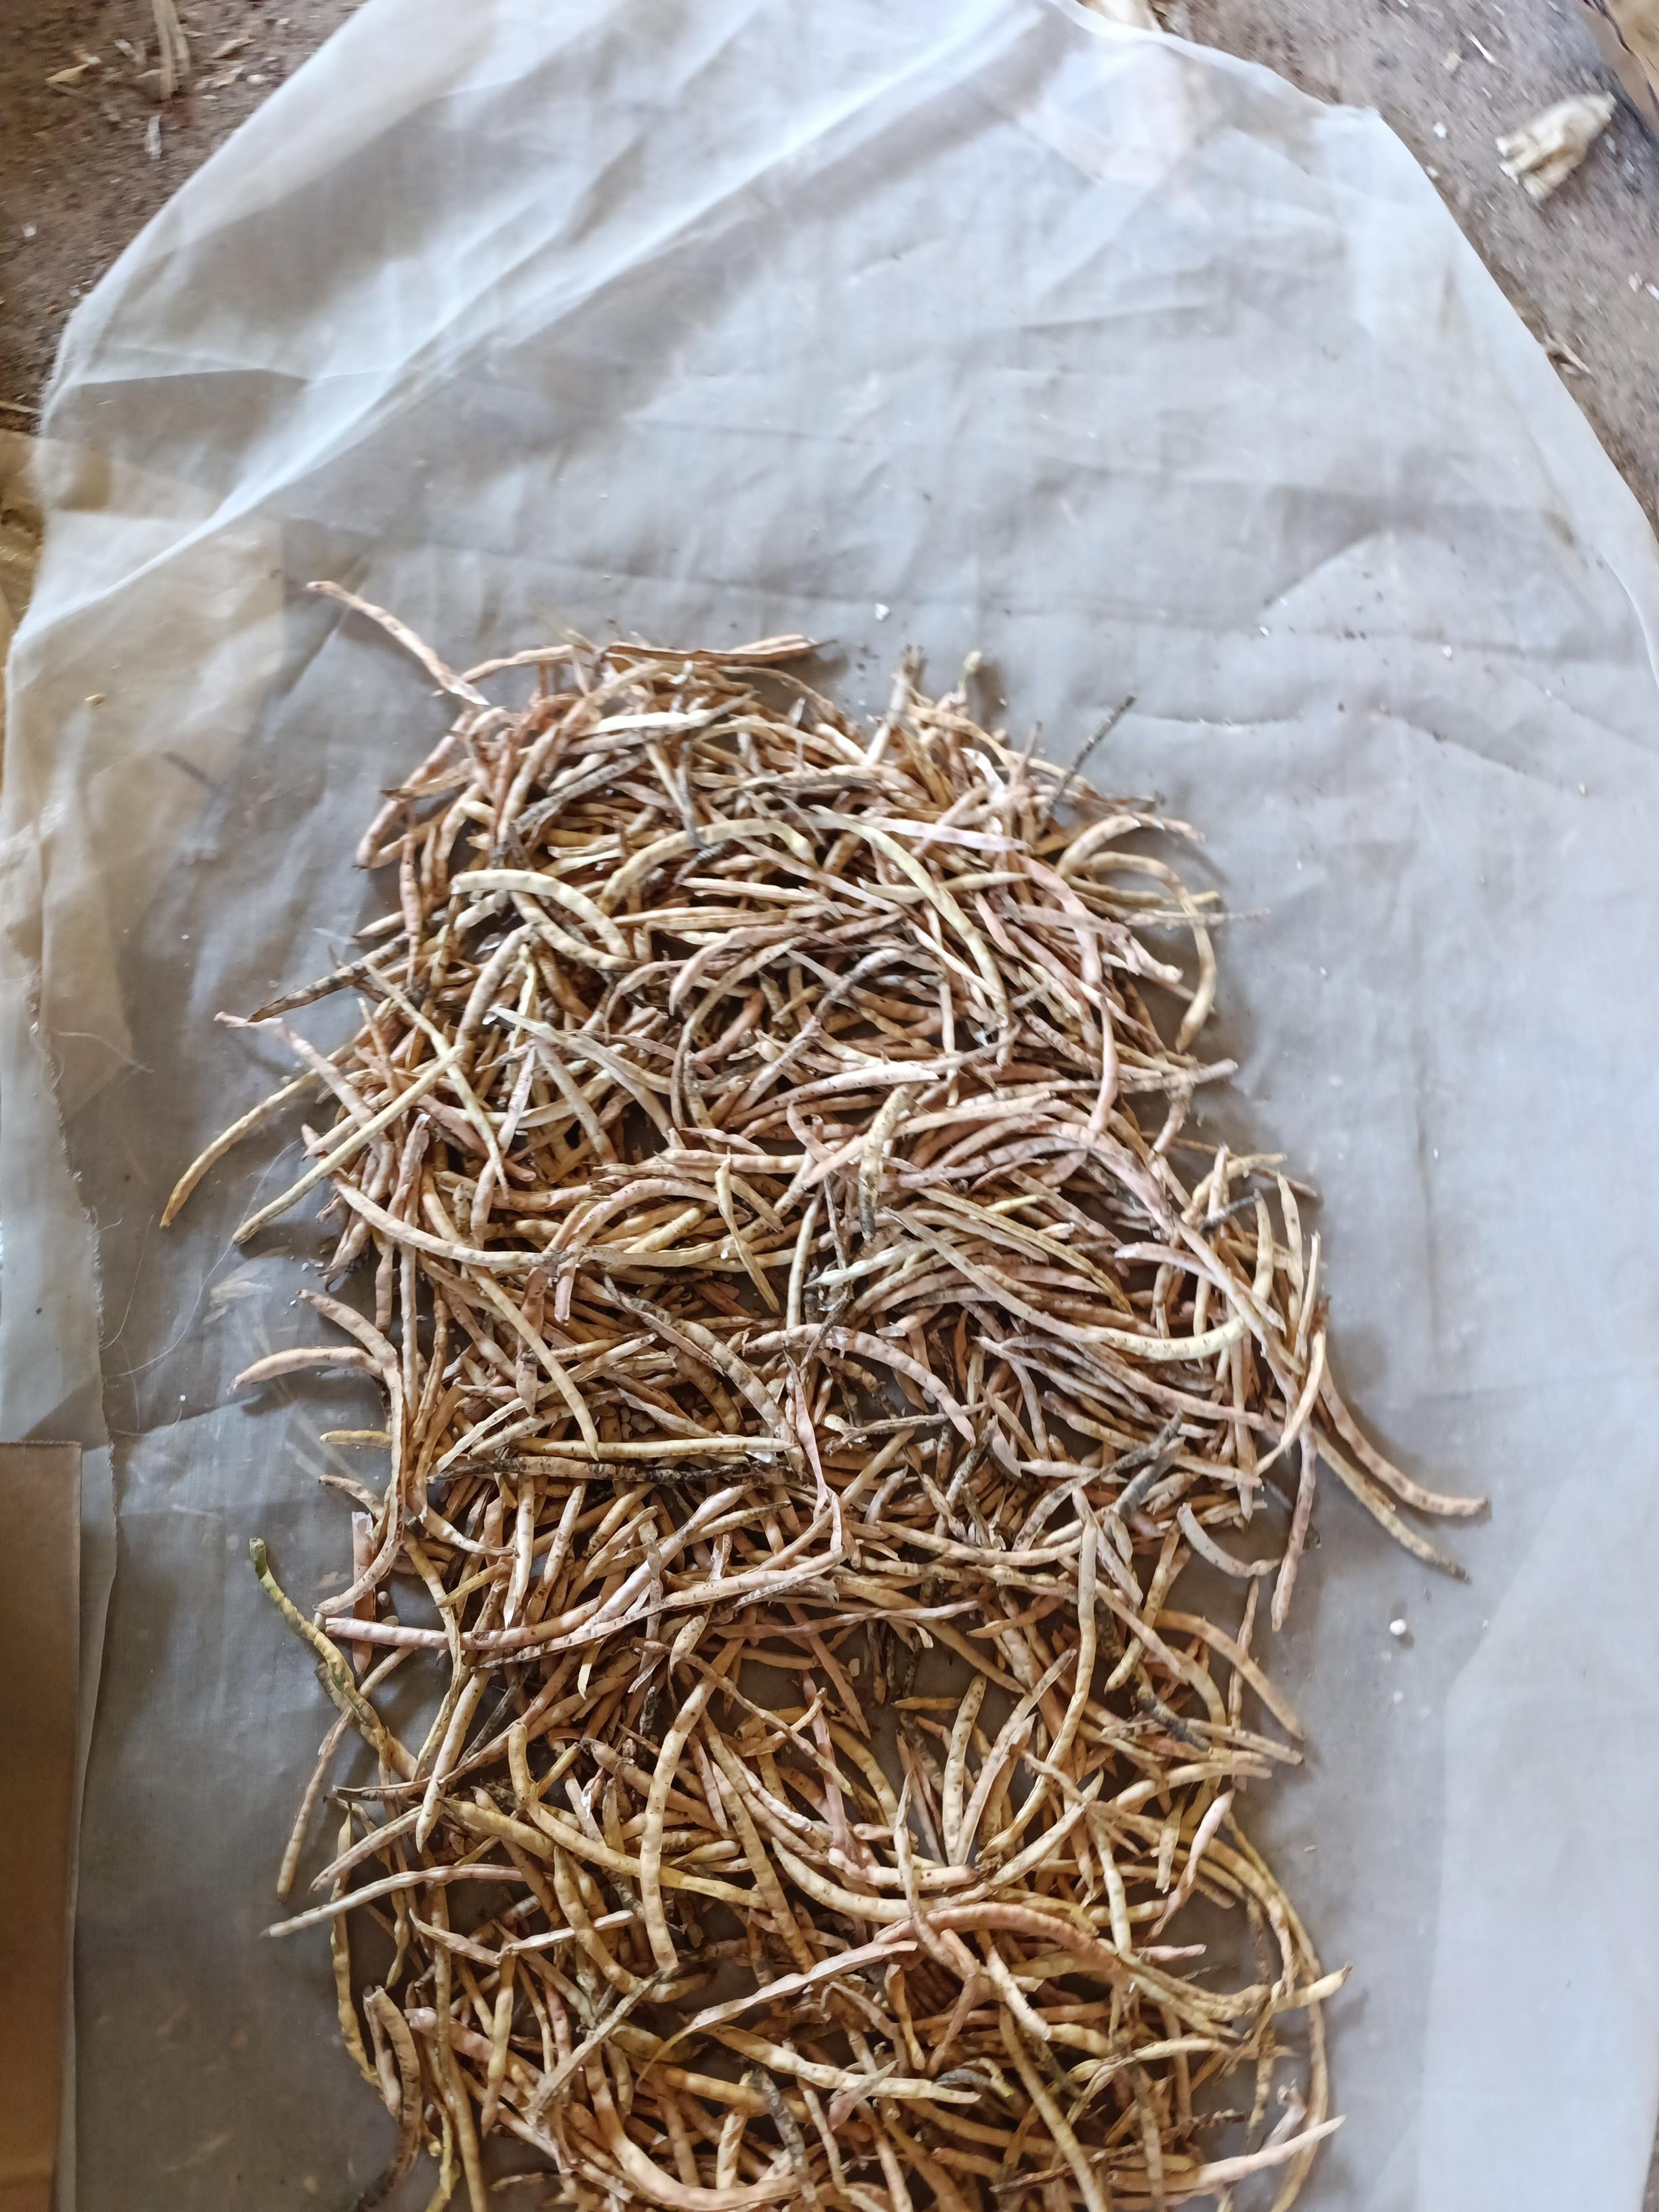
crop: cowpea
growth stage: harvest
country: Nigeria
